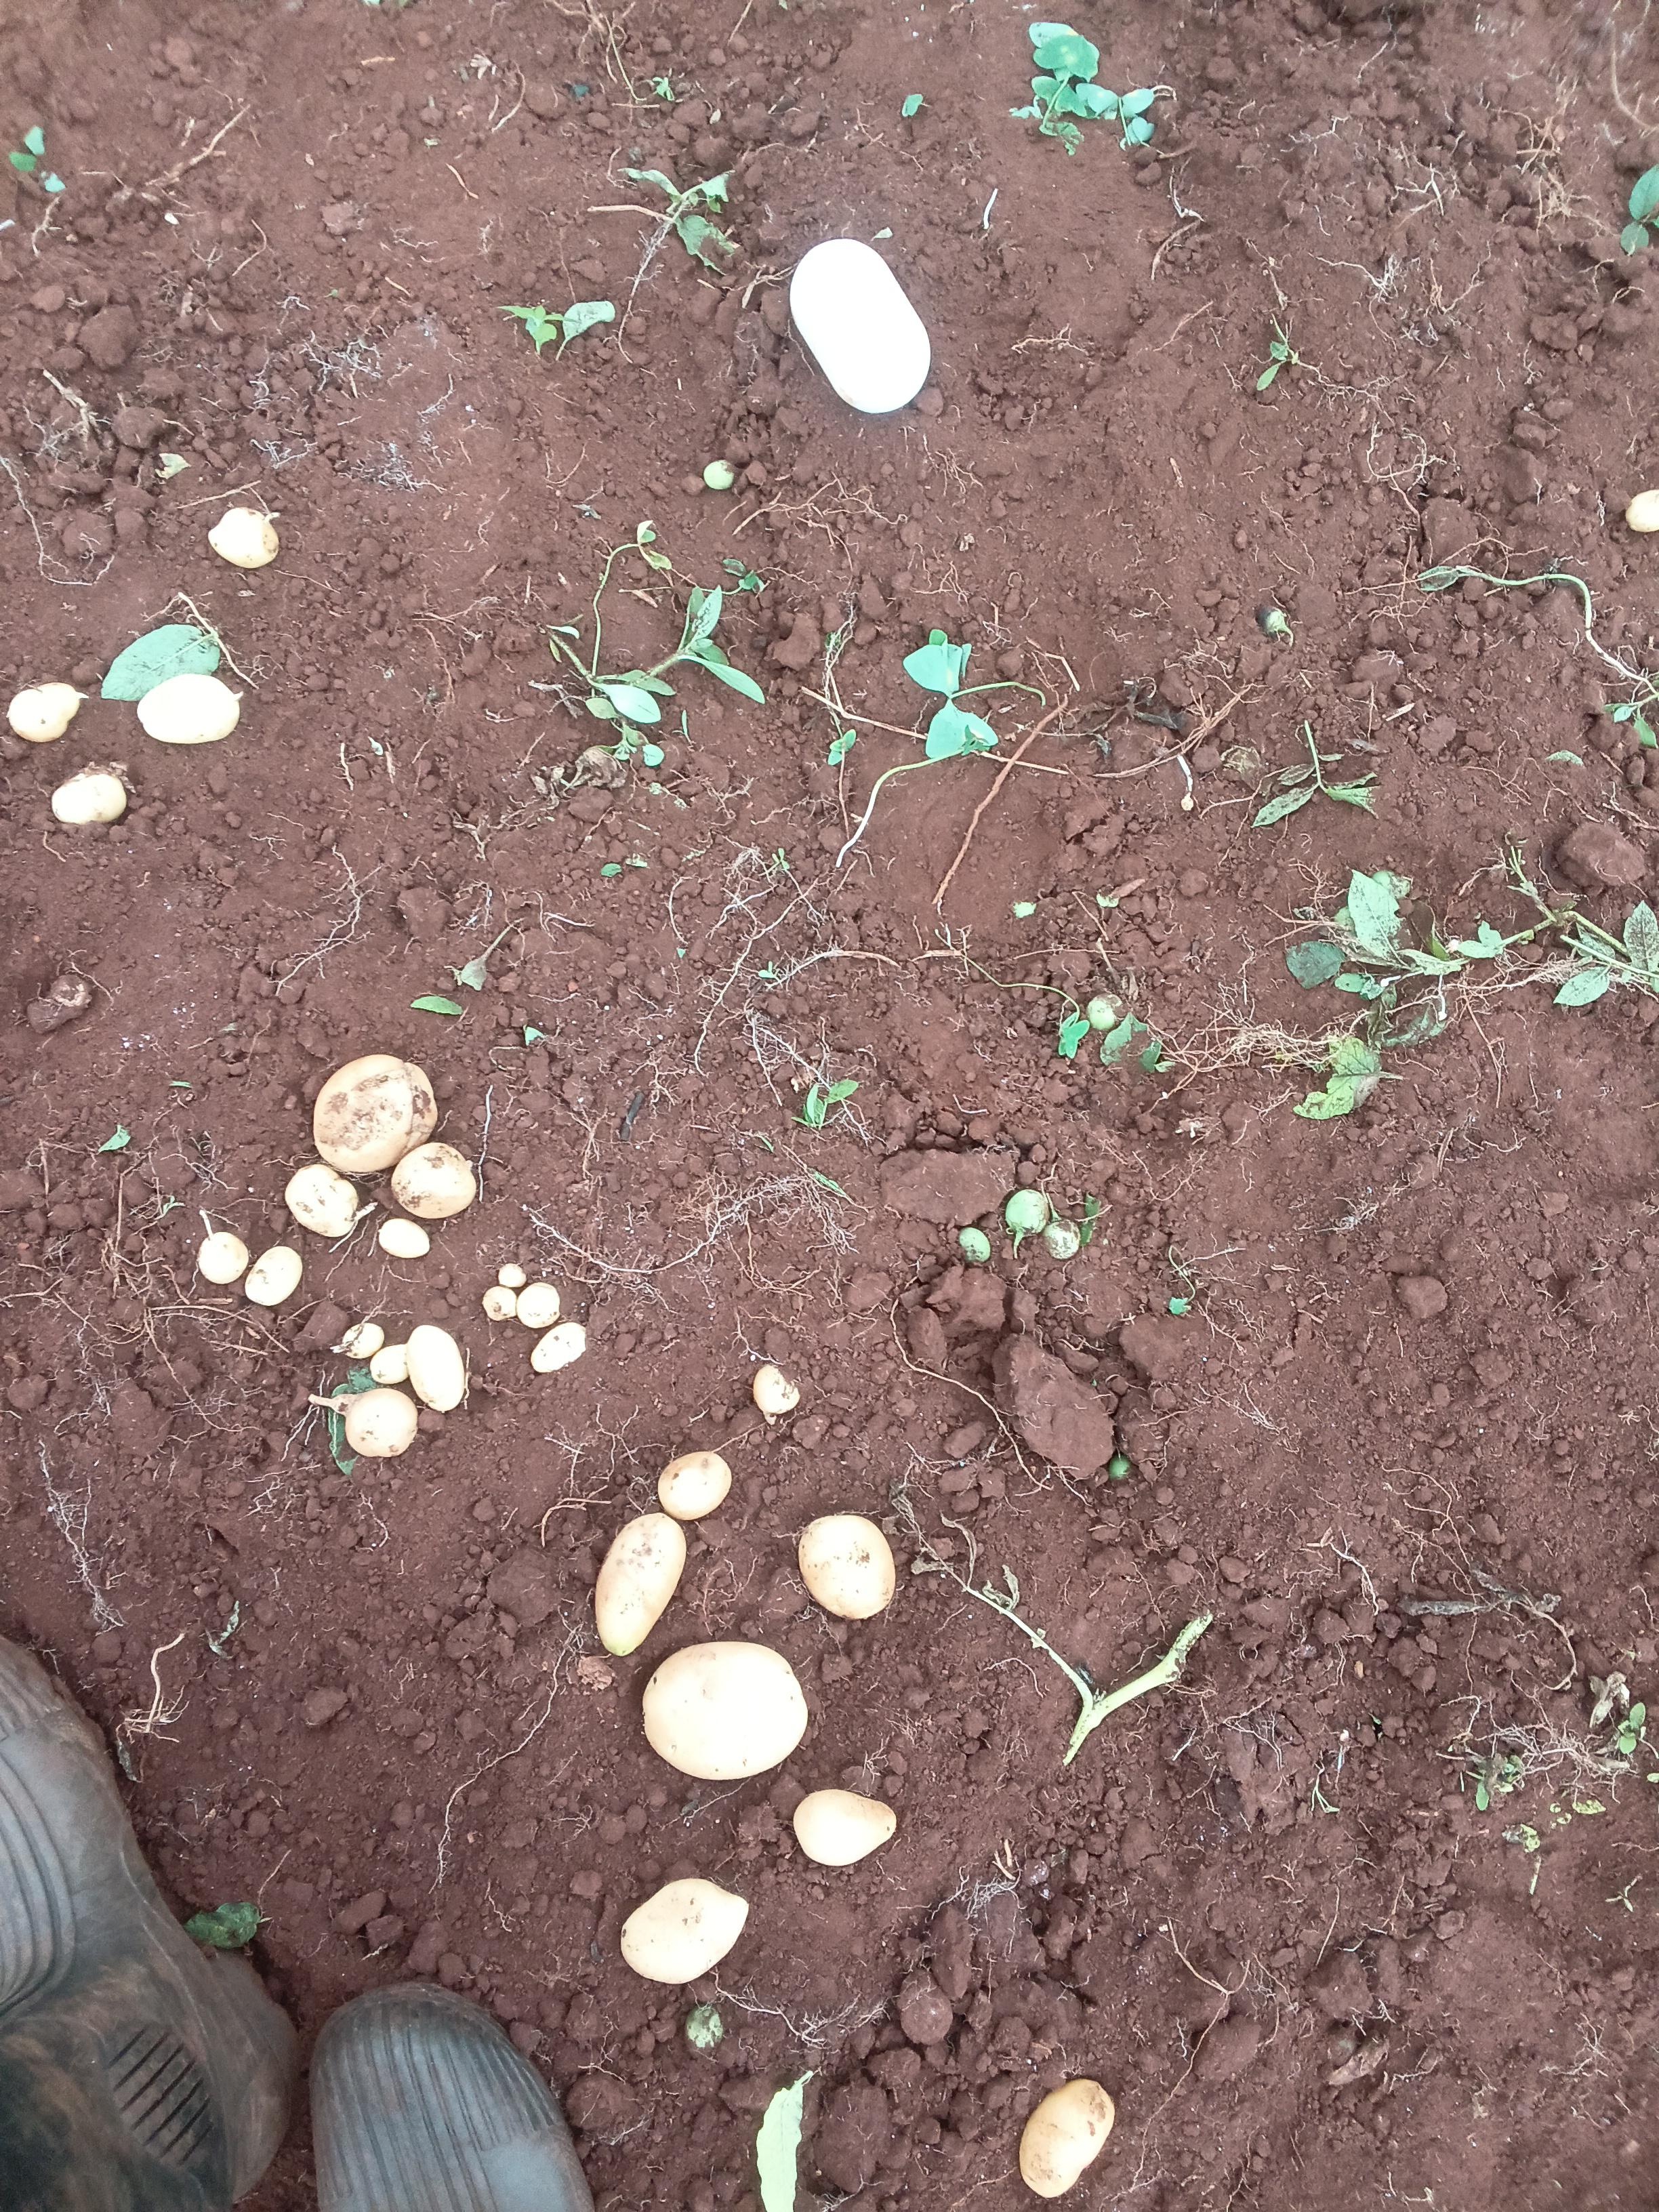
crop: potato
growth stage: harvest maturity
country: Kenya
